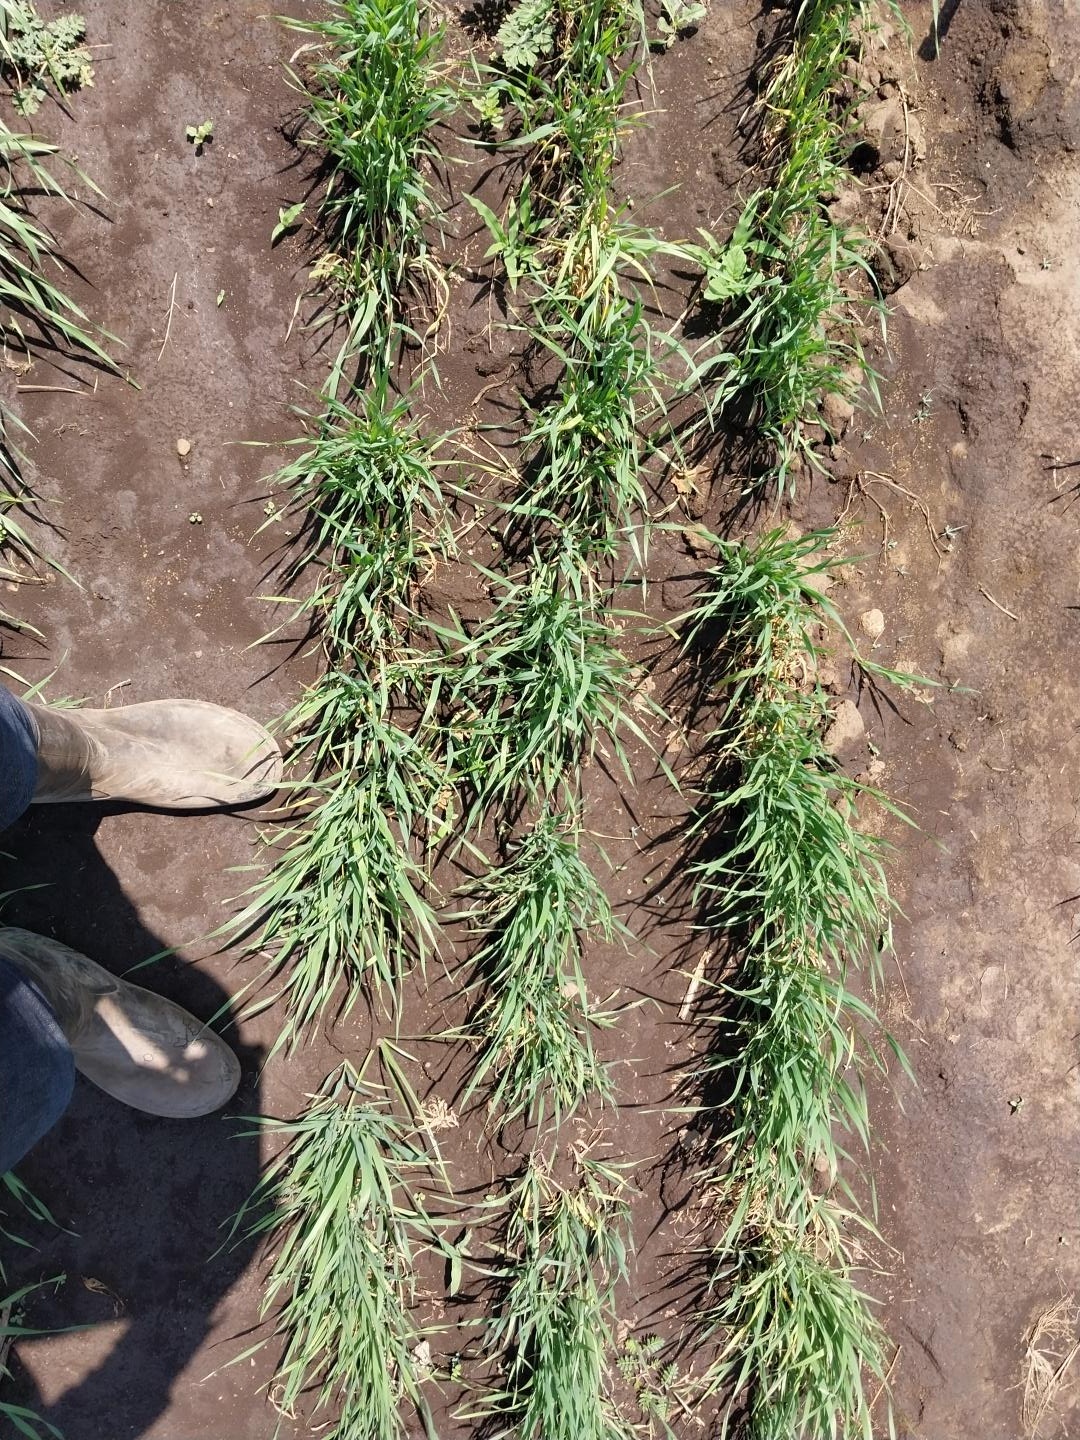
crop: wheat
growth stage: vegetative
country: Tanzania
